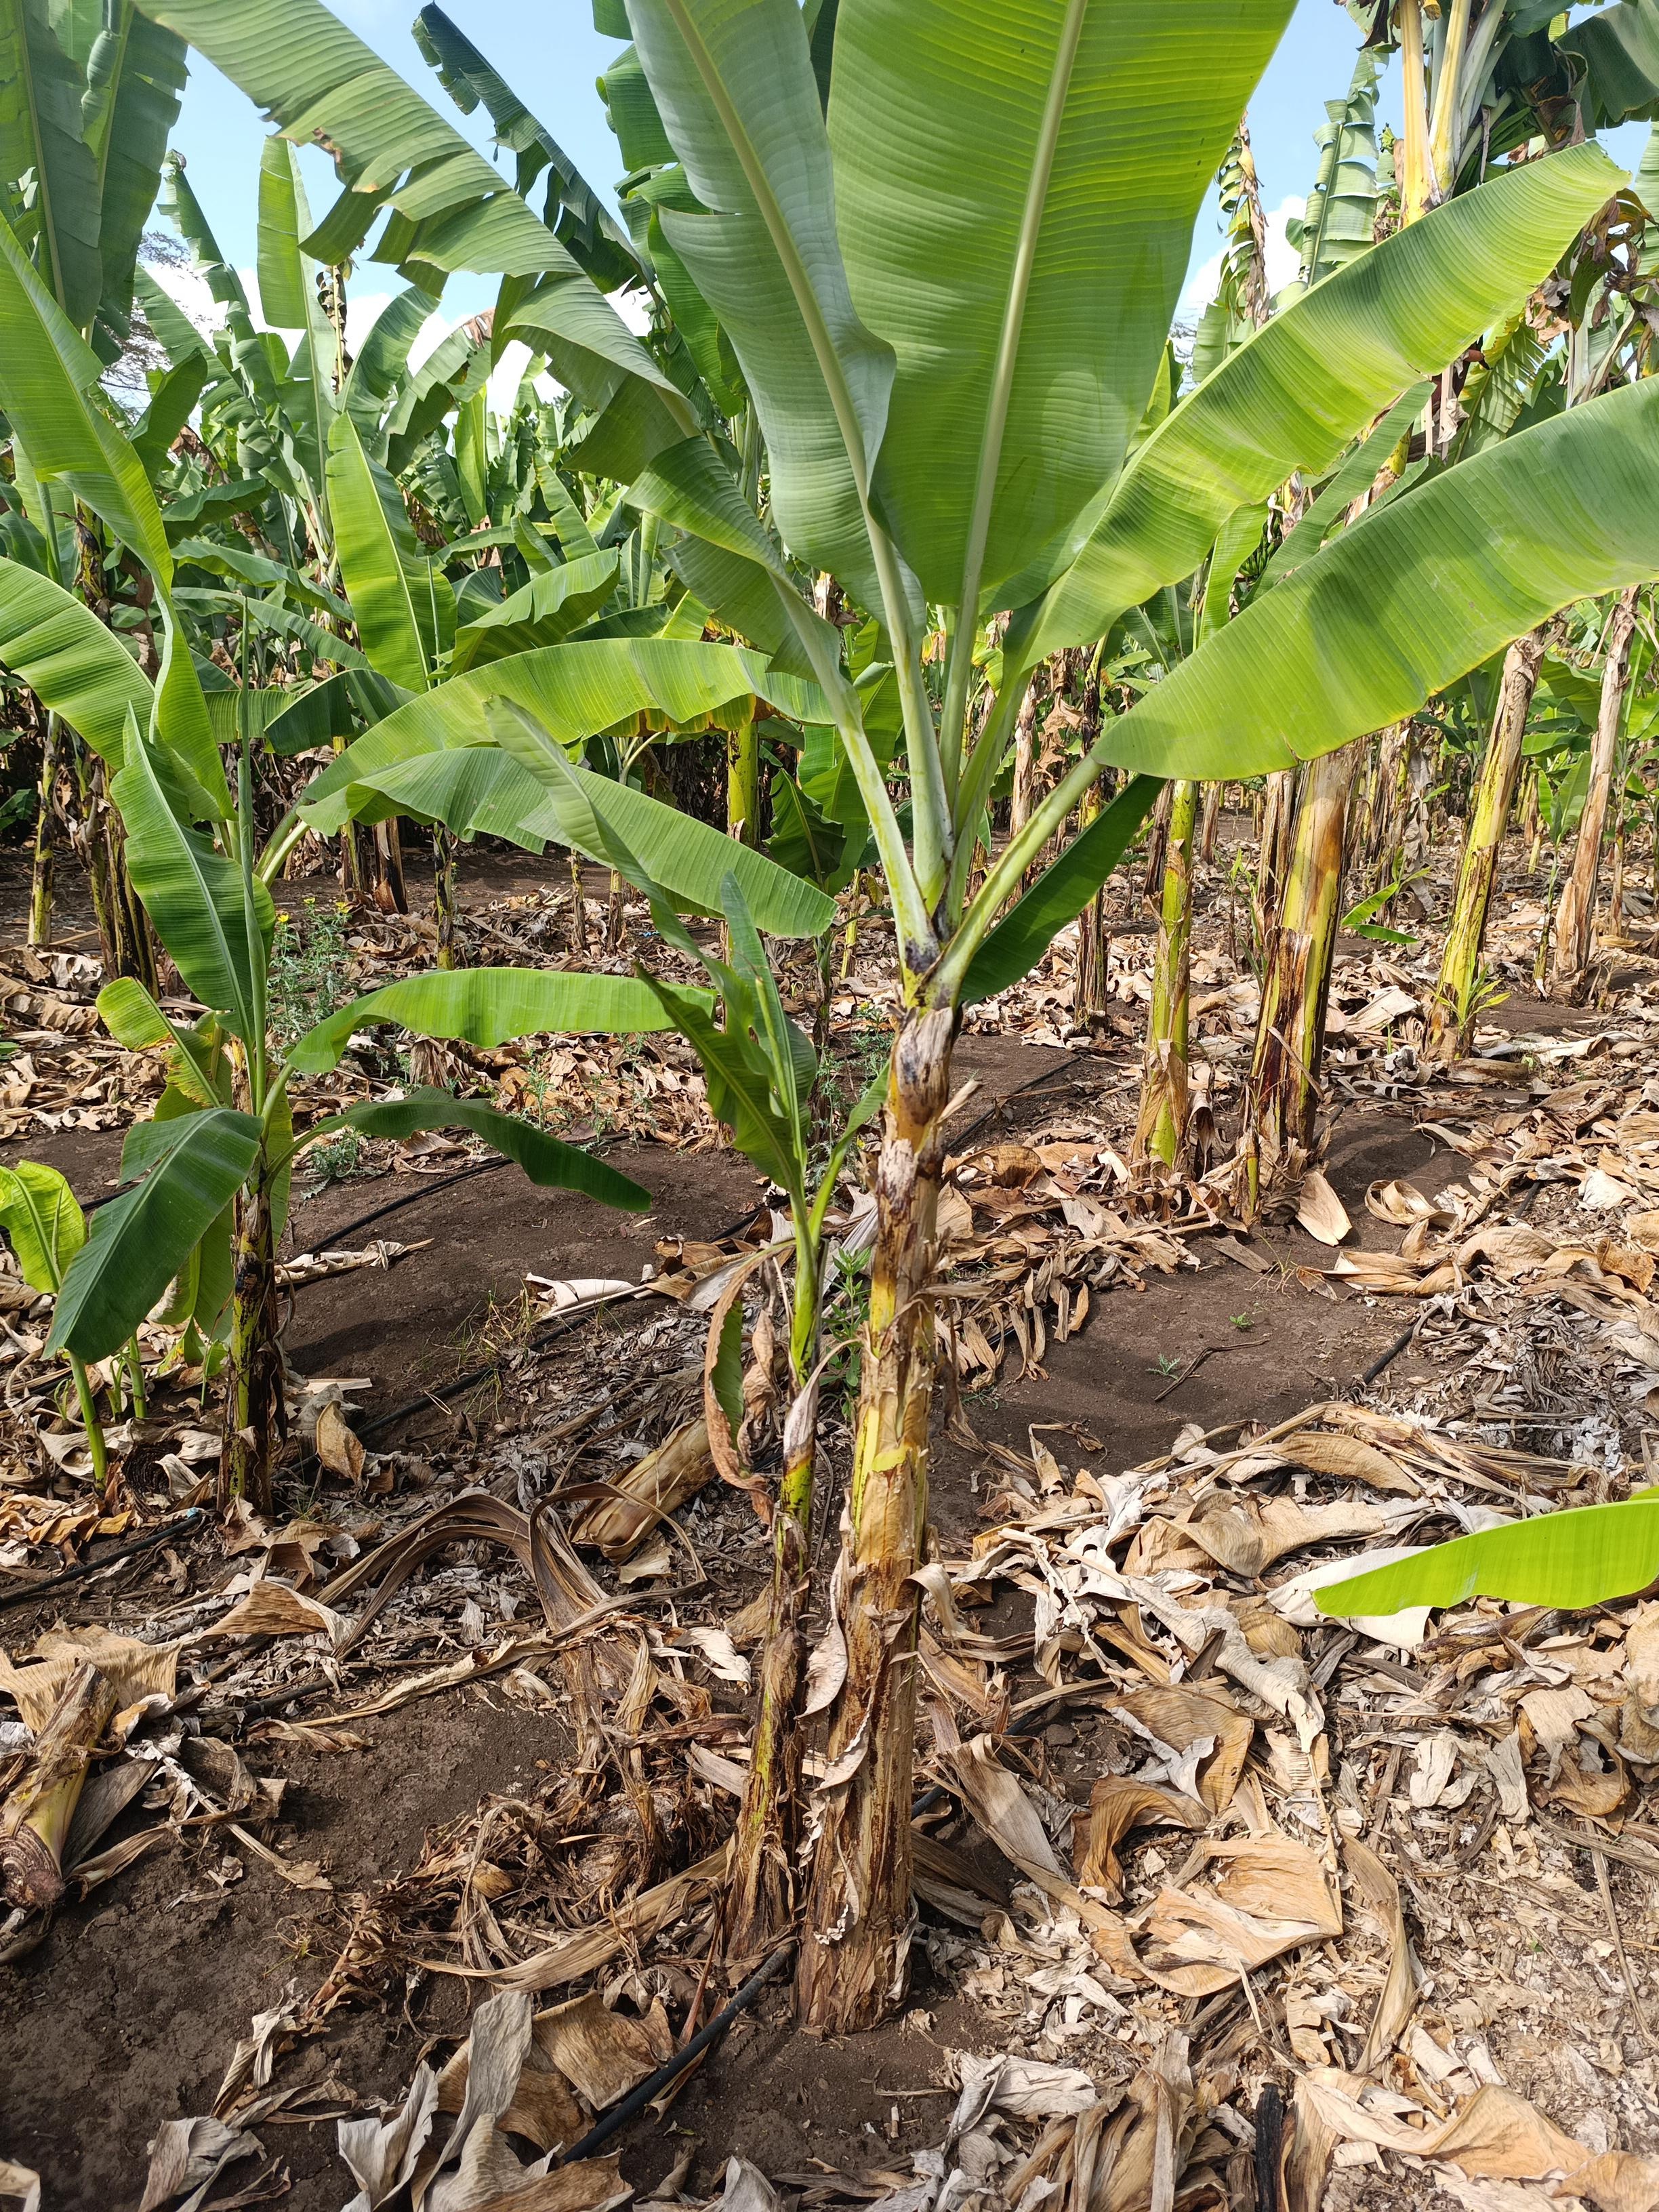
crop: banana
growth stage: vegetative
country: Tanzania
